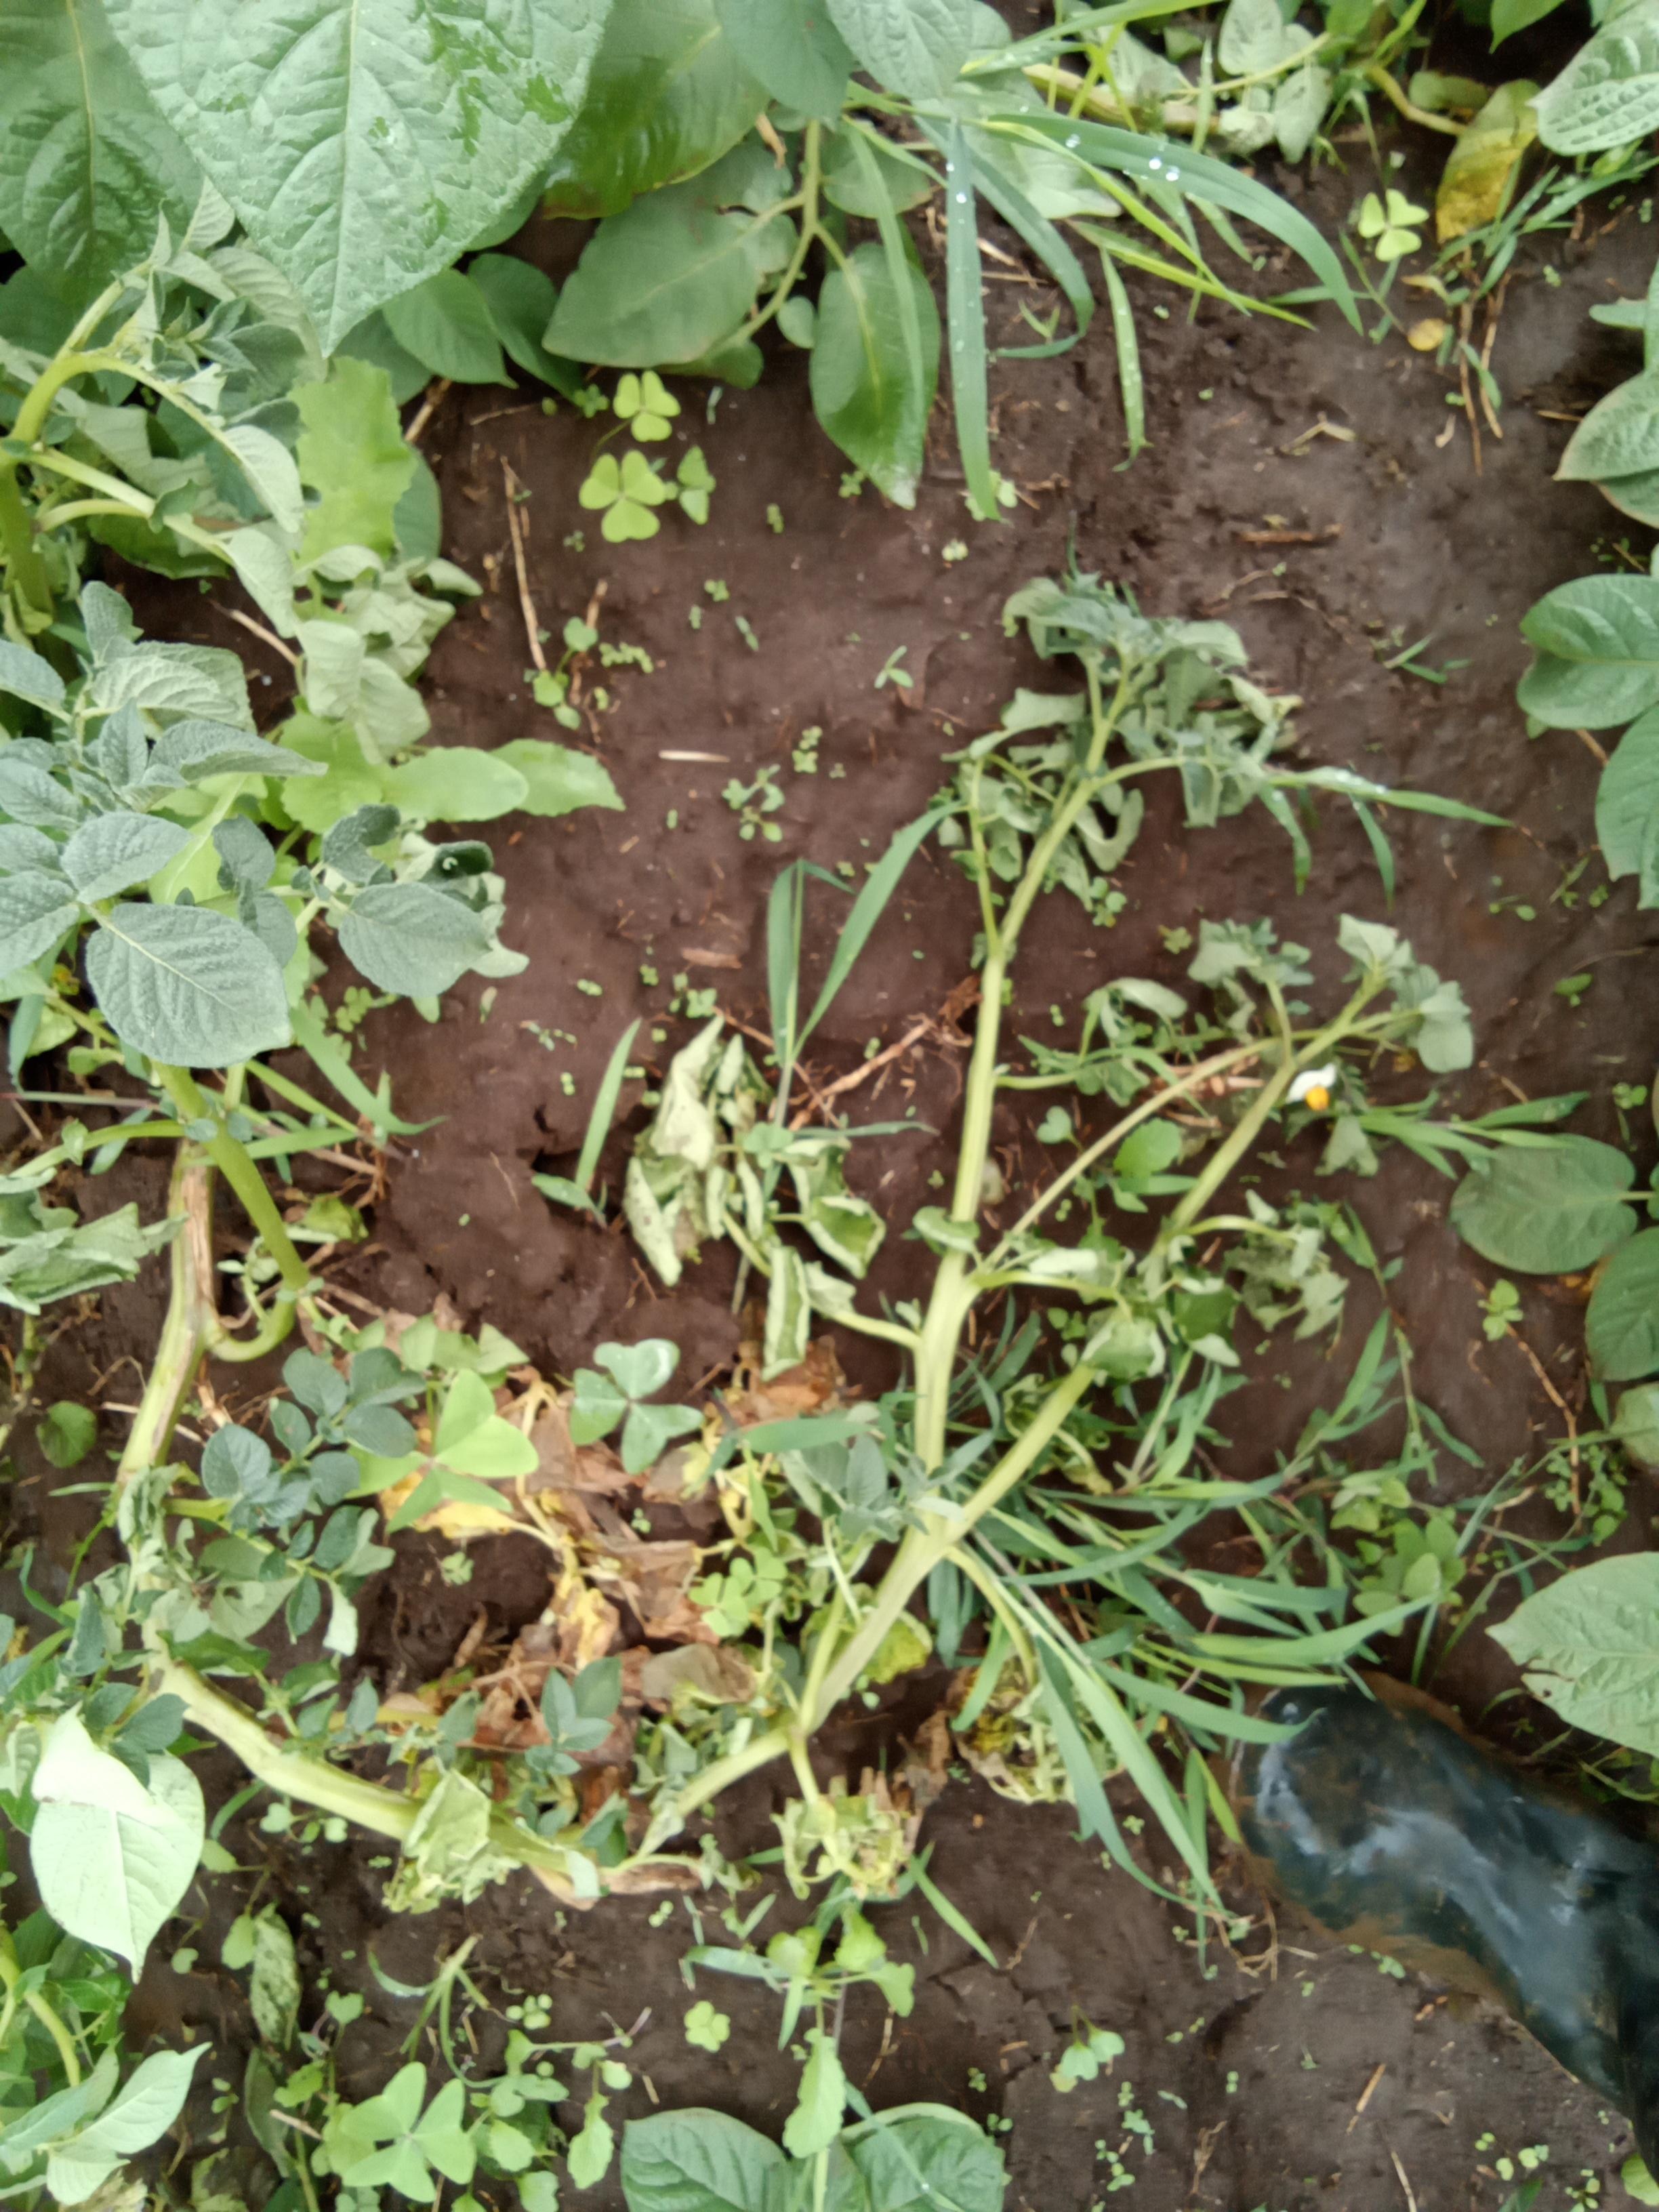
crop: potato
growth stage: flowering
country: Kenya
